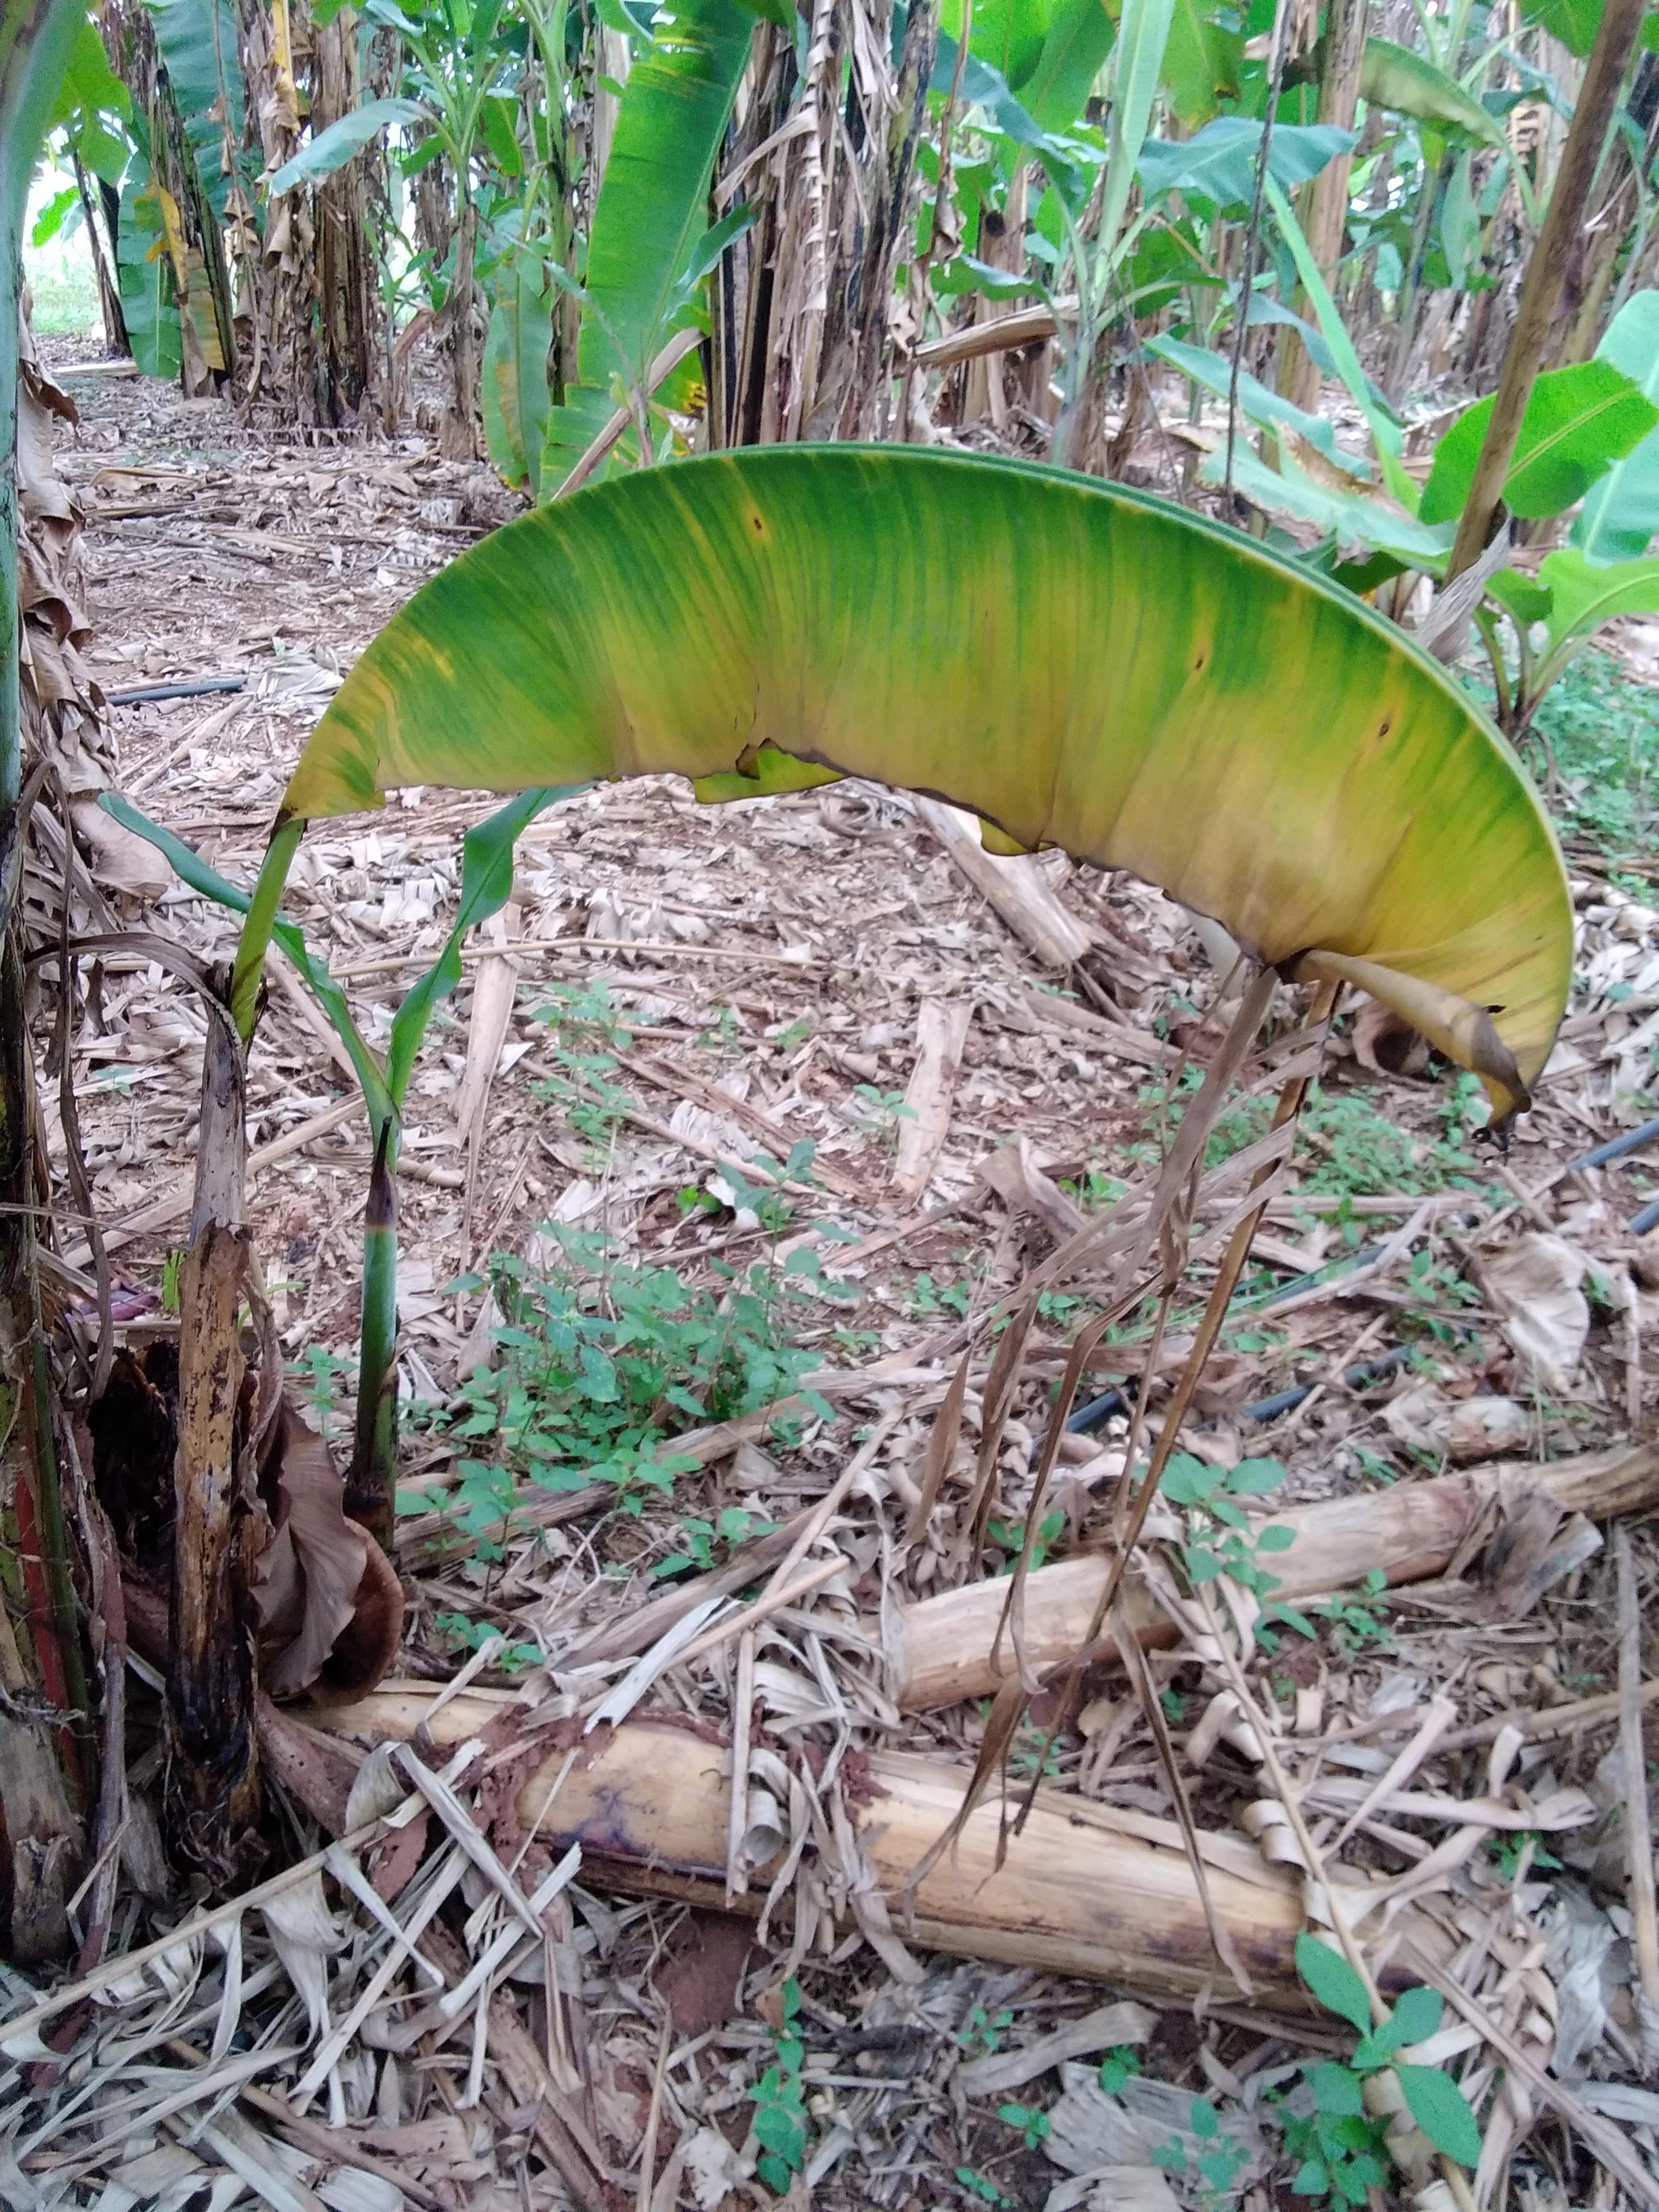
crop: banana
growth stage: vegetative
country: Uganda
